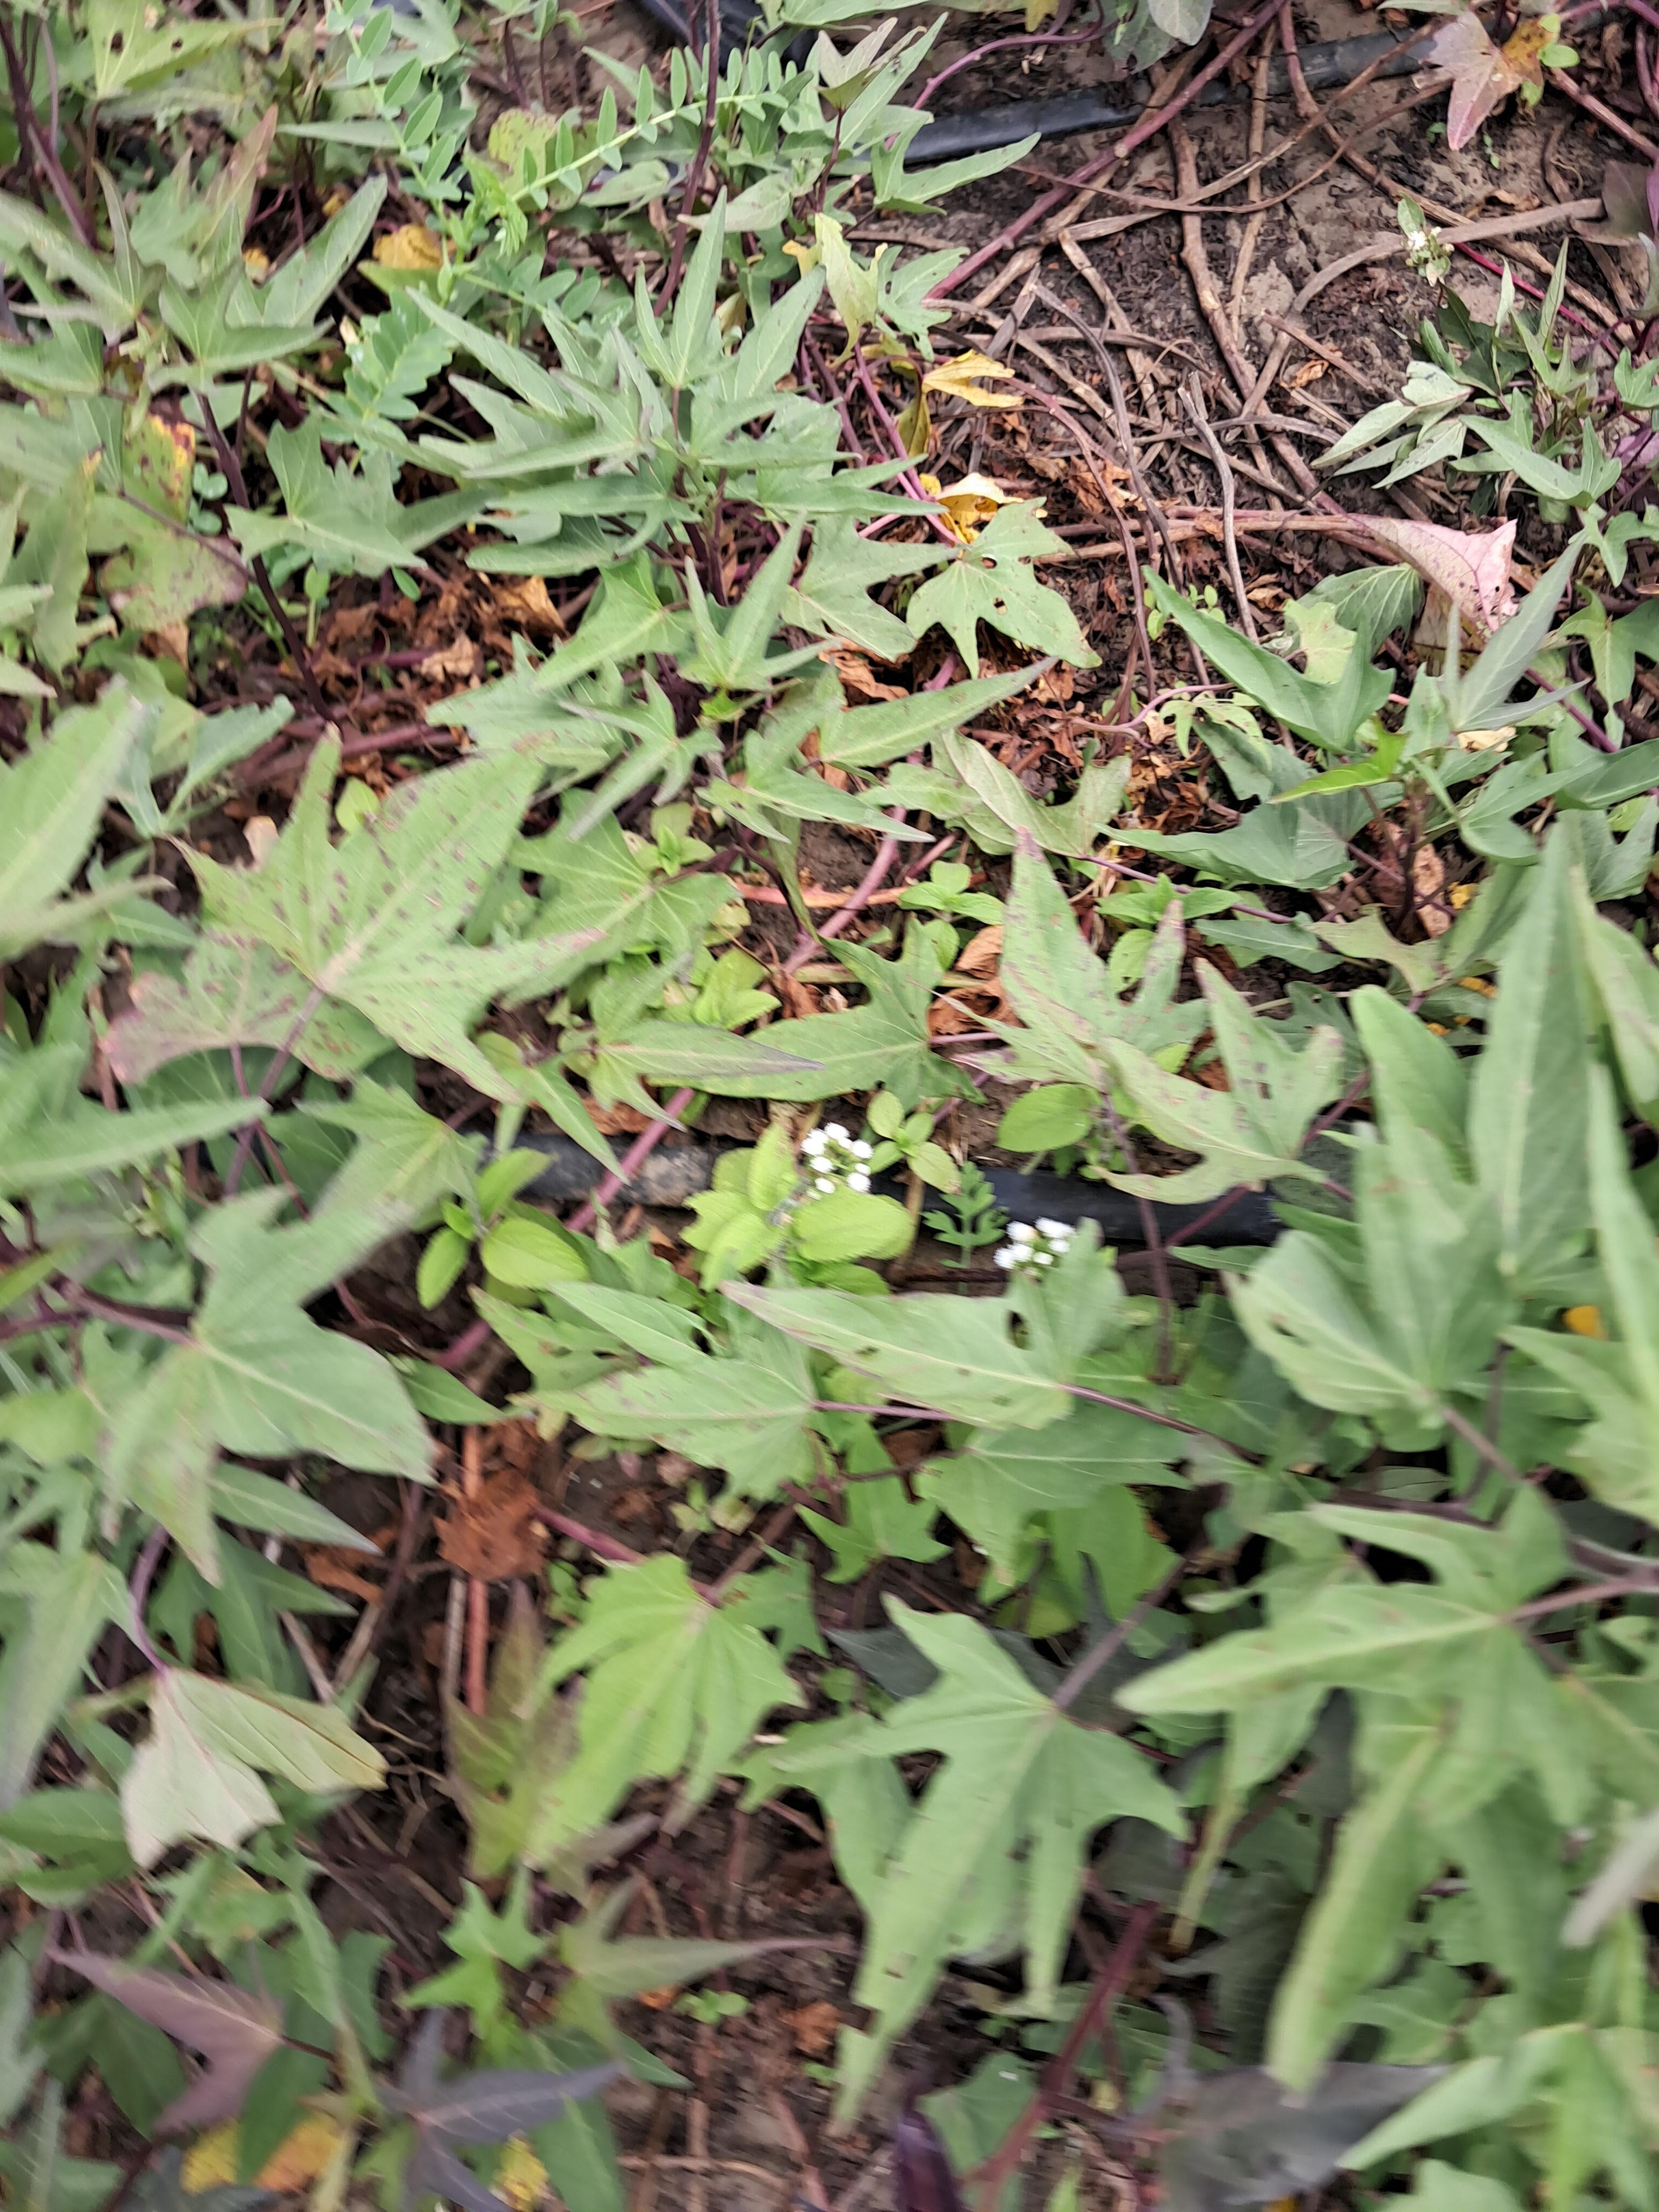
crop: sweet potato
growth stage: flowering
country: Tanzania
